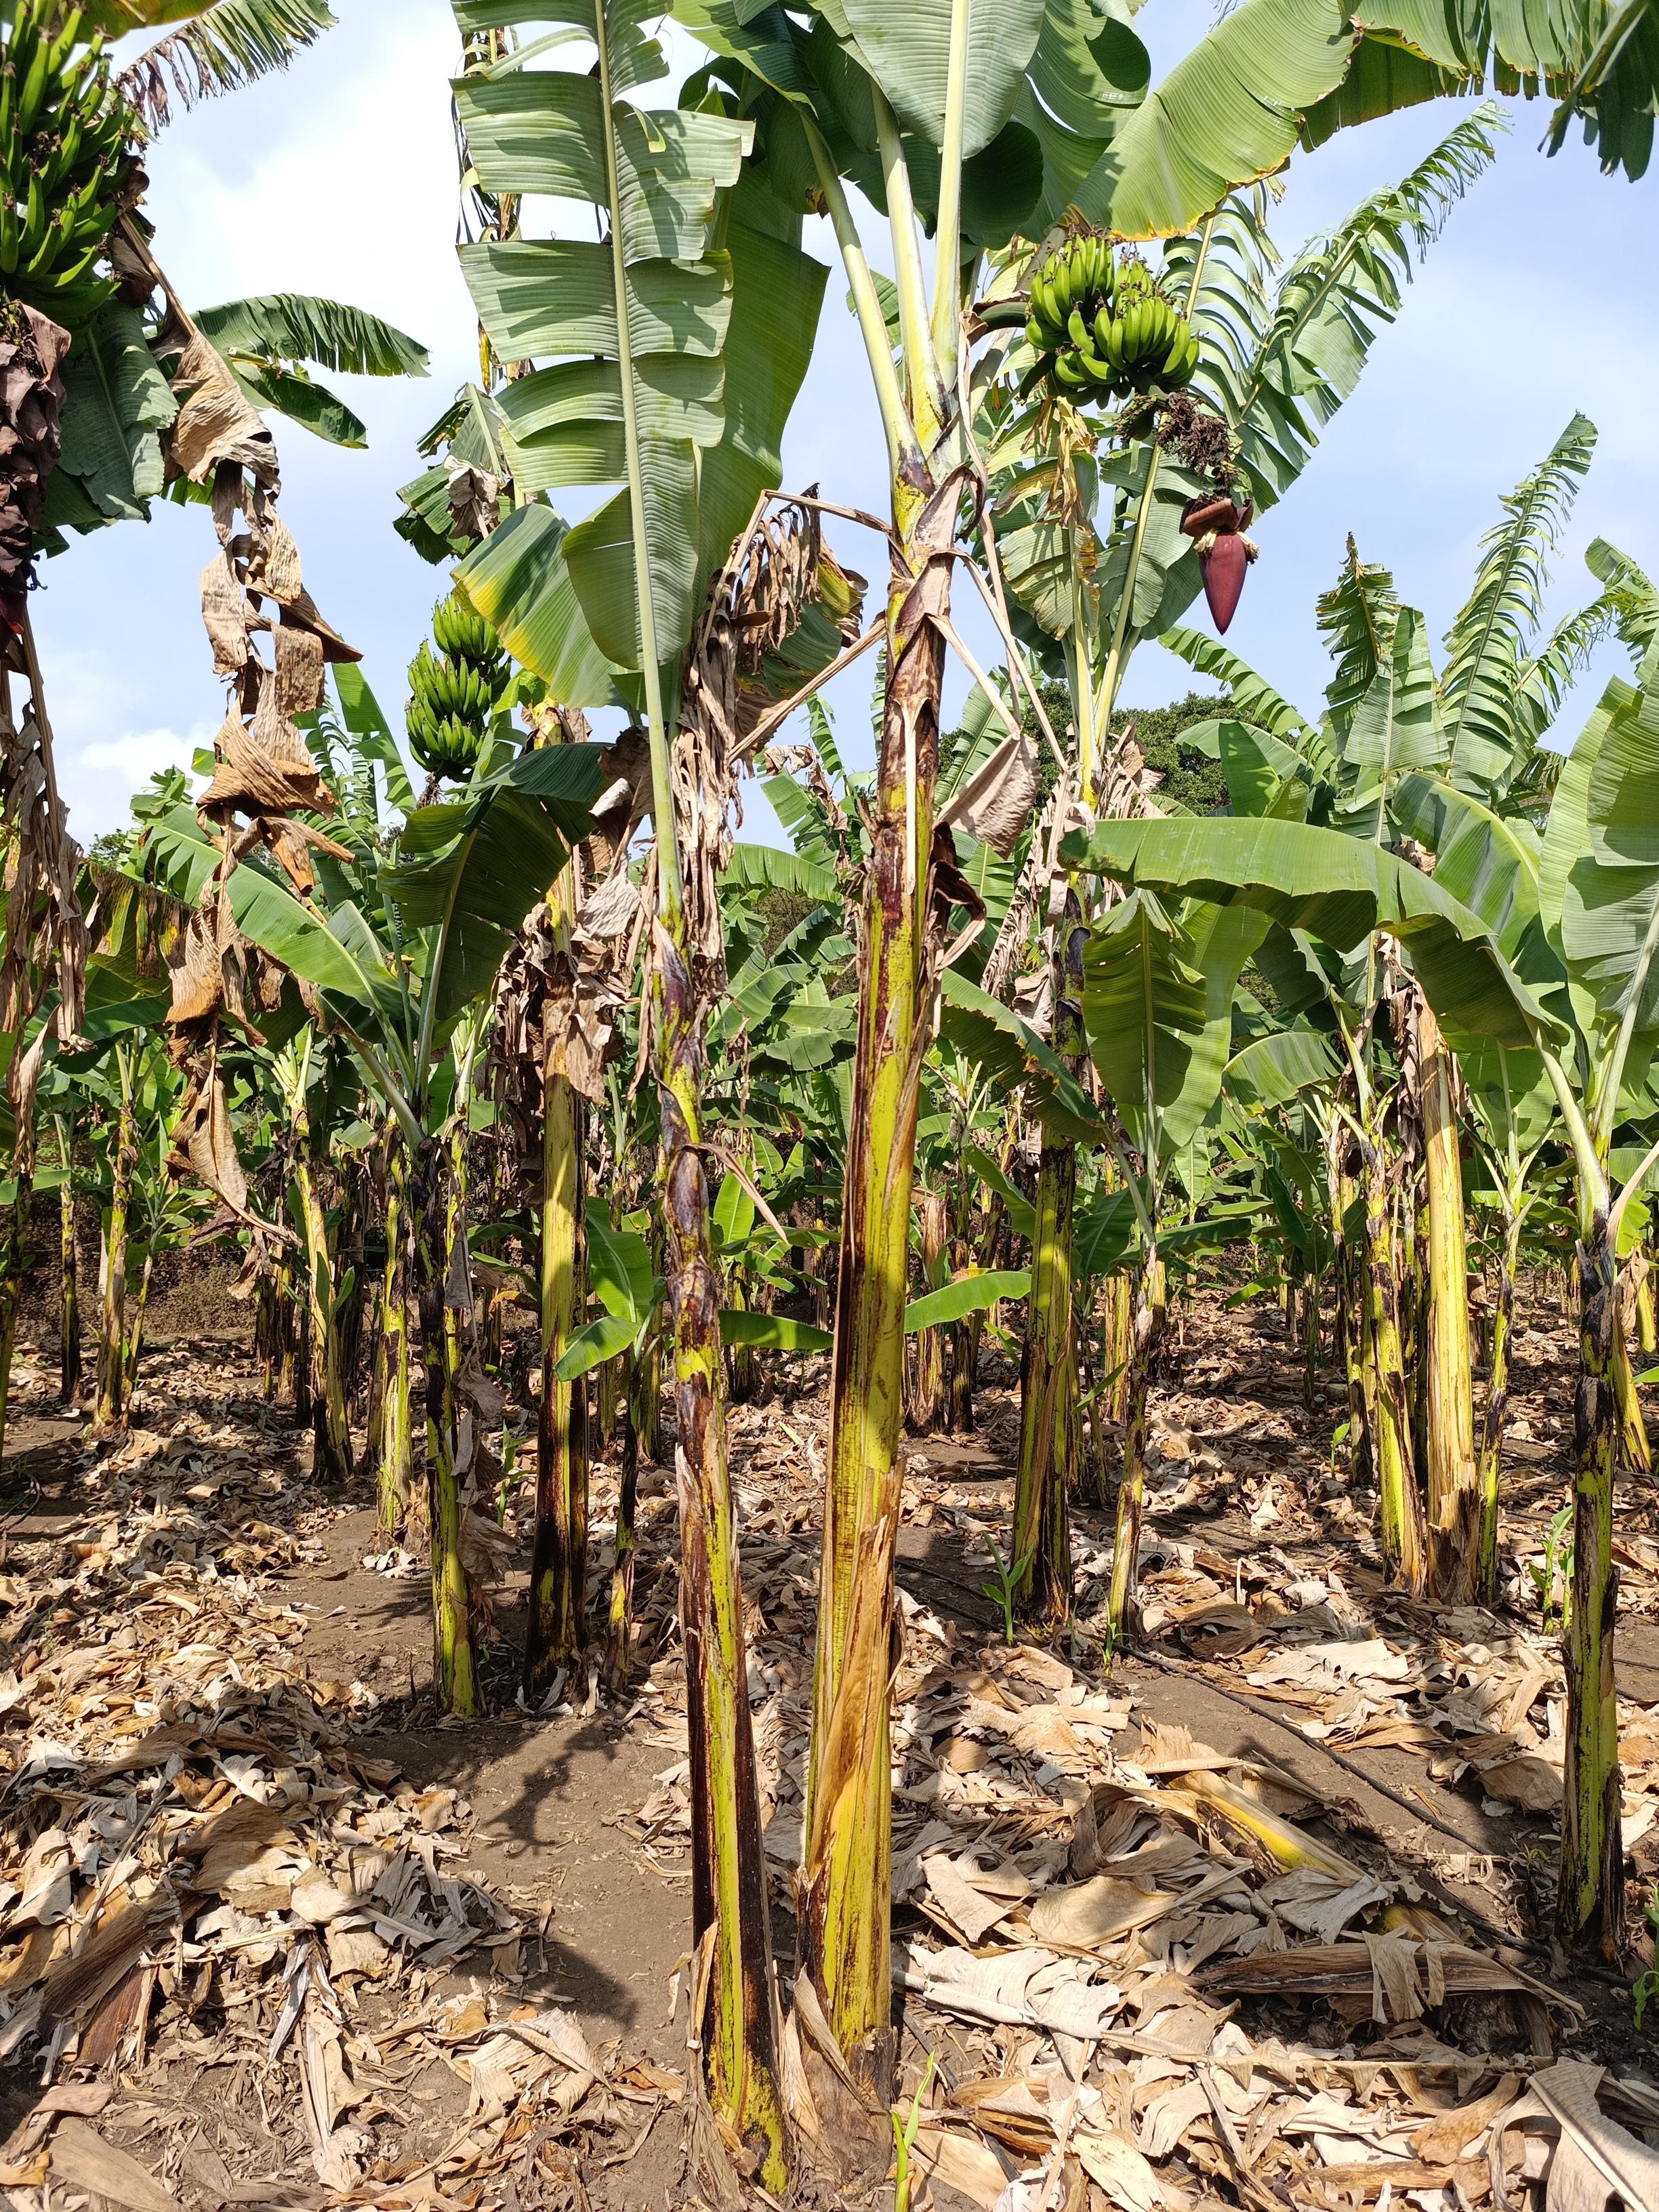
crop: banana
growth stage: development fruit
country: Tanzania
